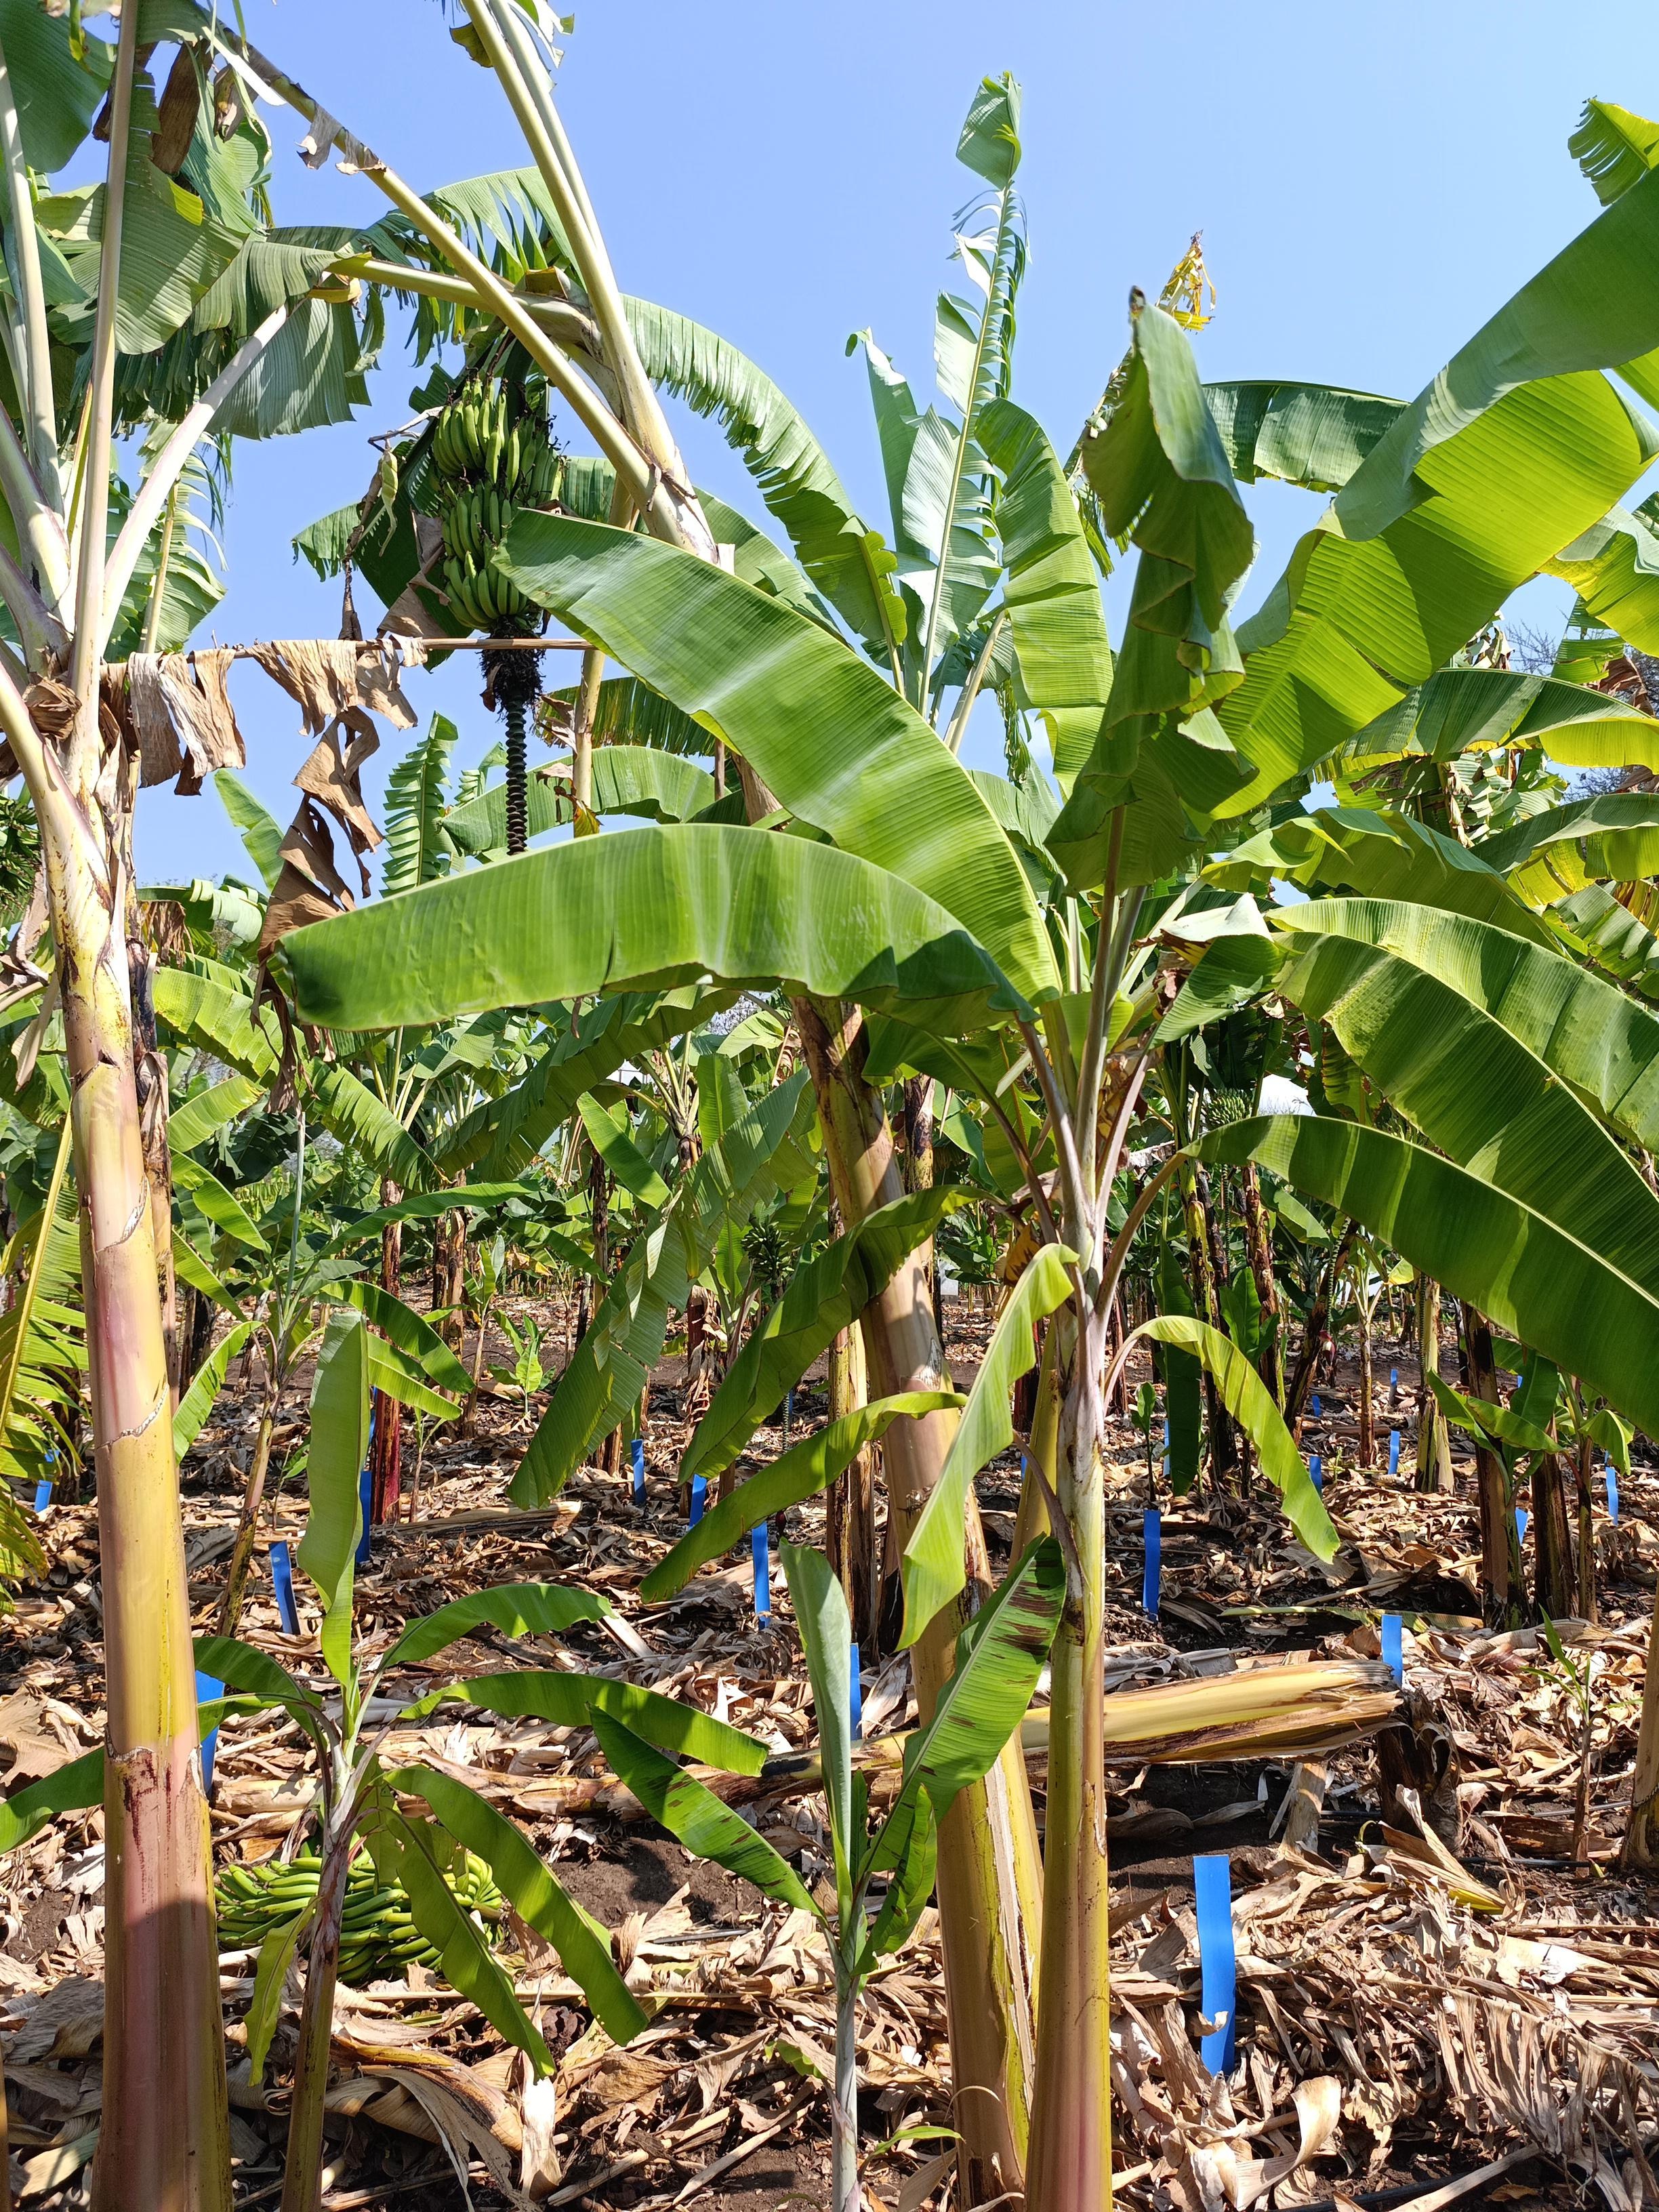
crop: banana
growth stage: development fruit
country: Tanzania
